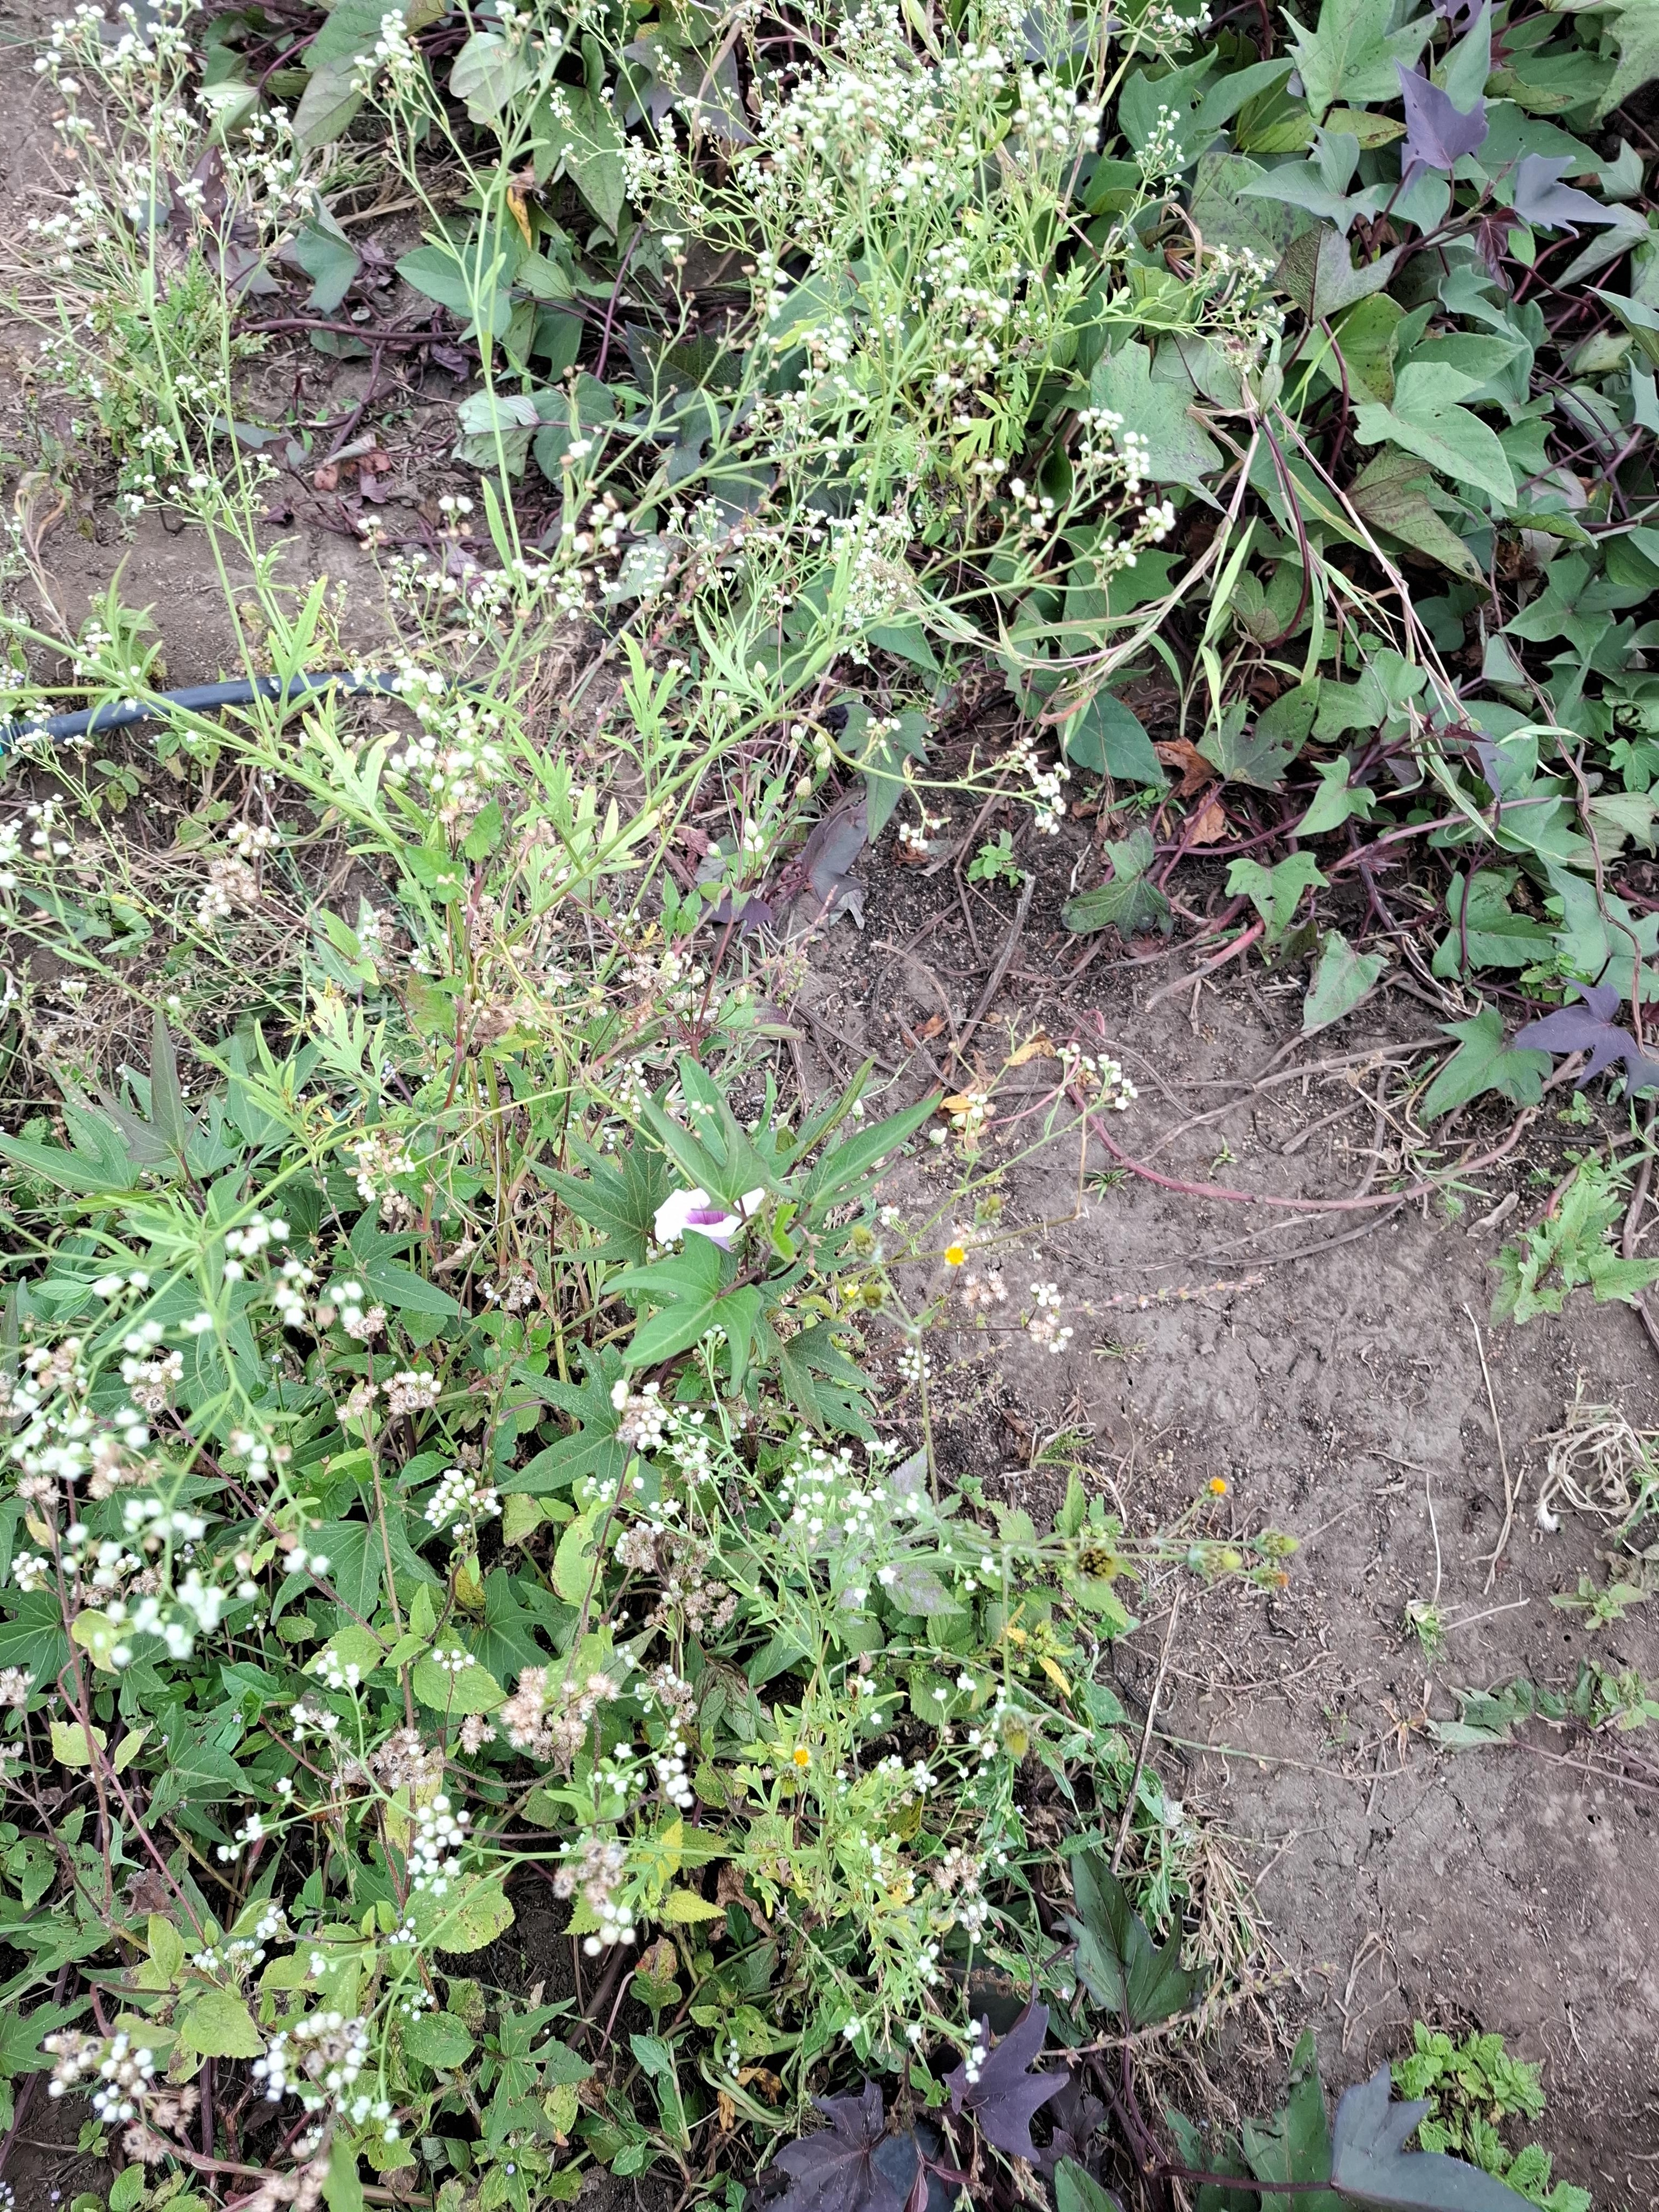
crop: sweet potato
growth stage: flowering
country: Tanzania
